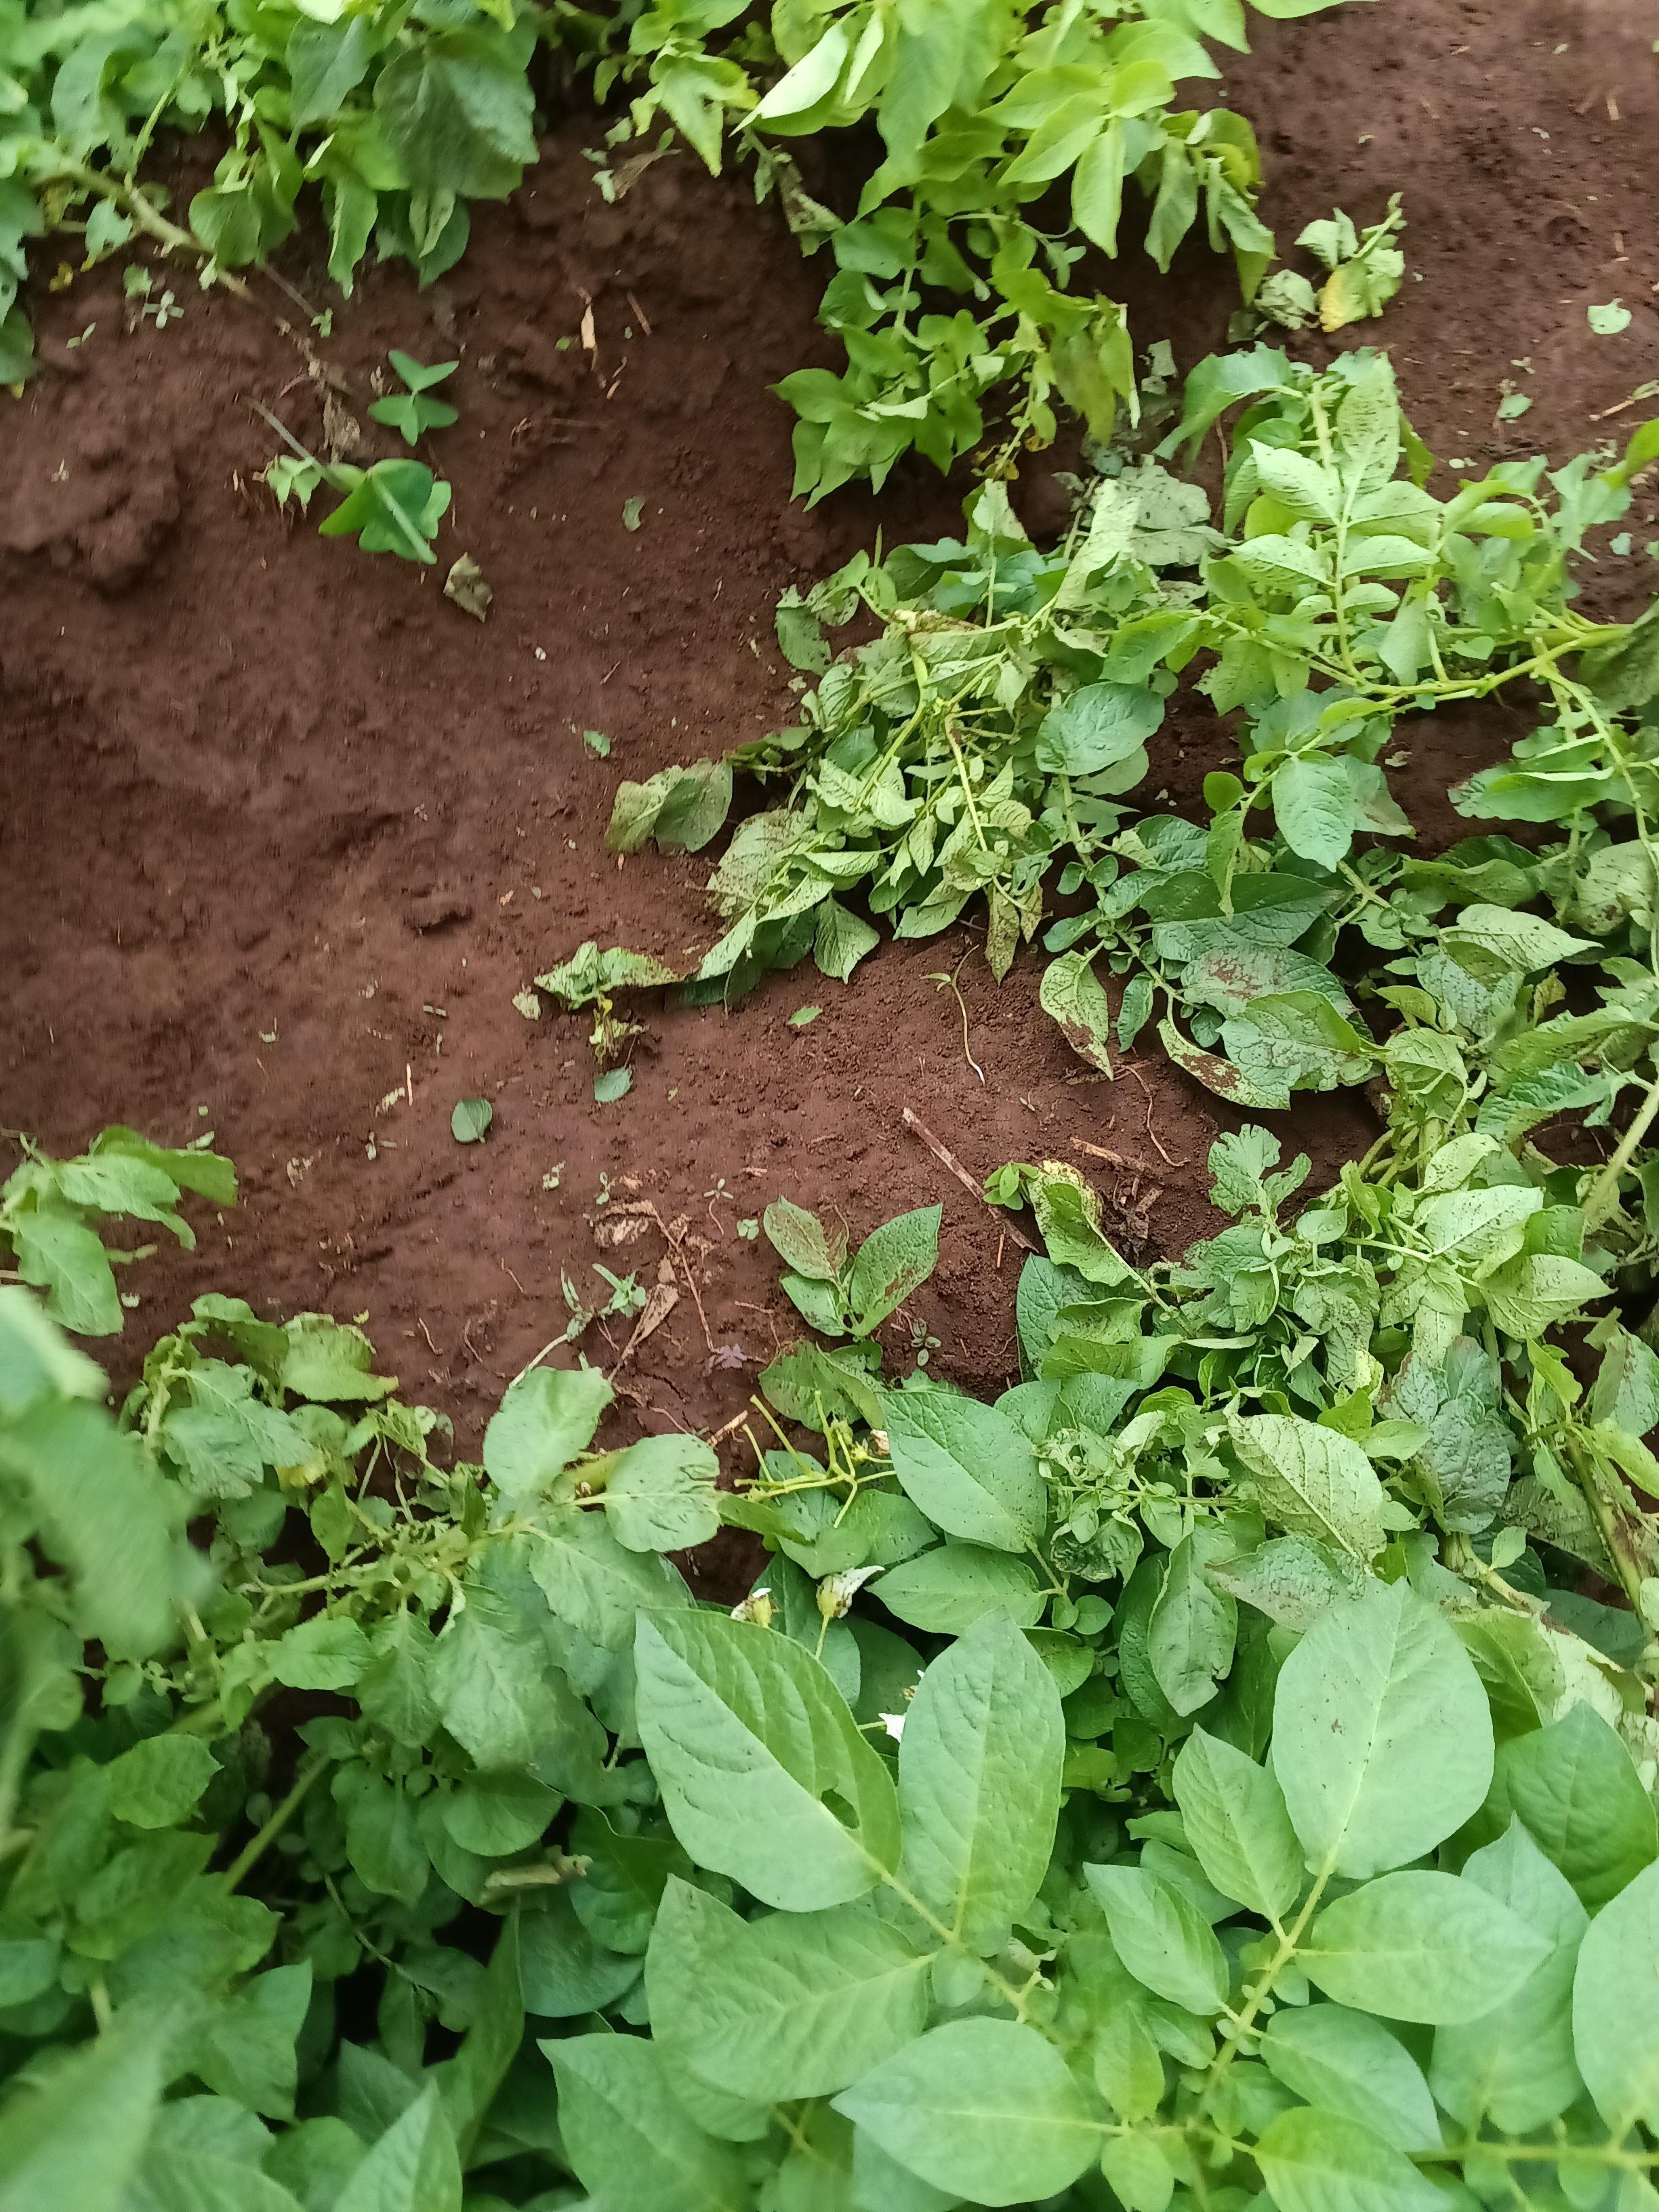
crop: potato
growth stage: flowering
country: Kenya
